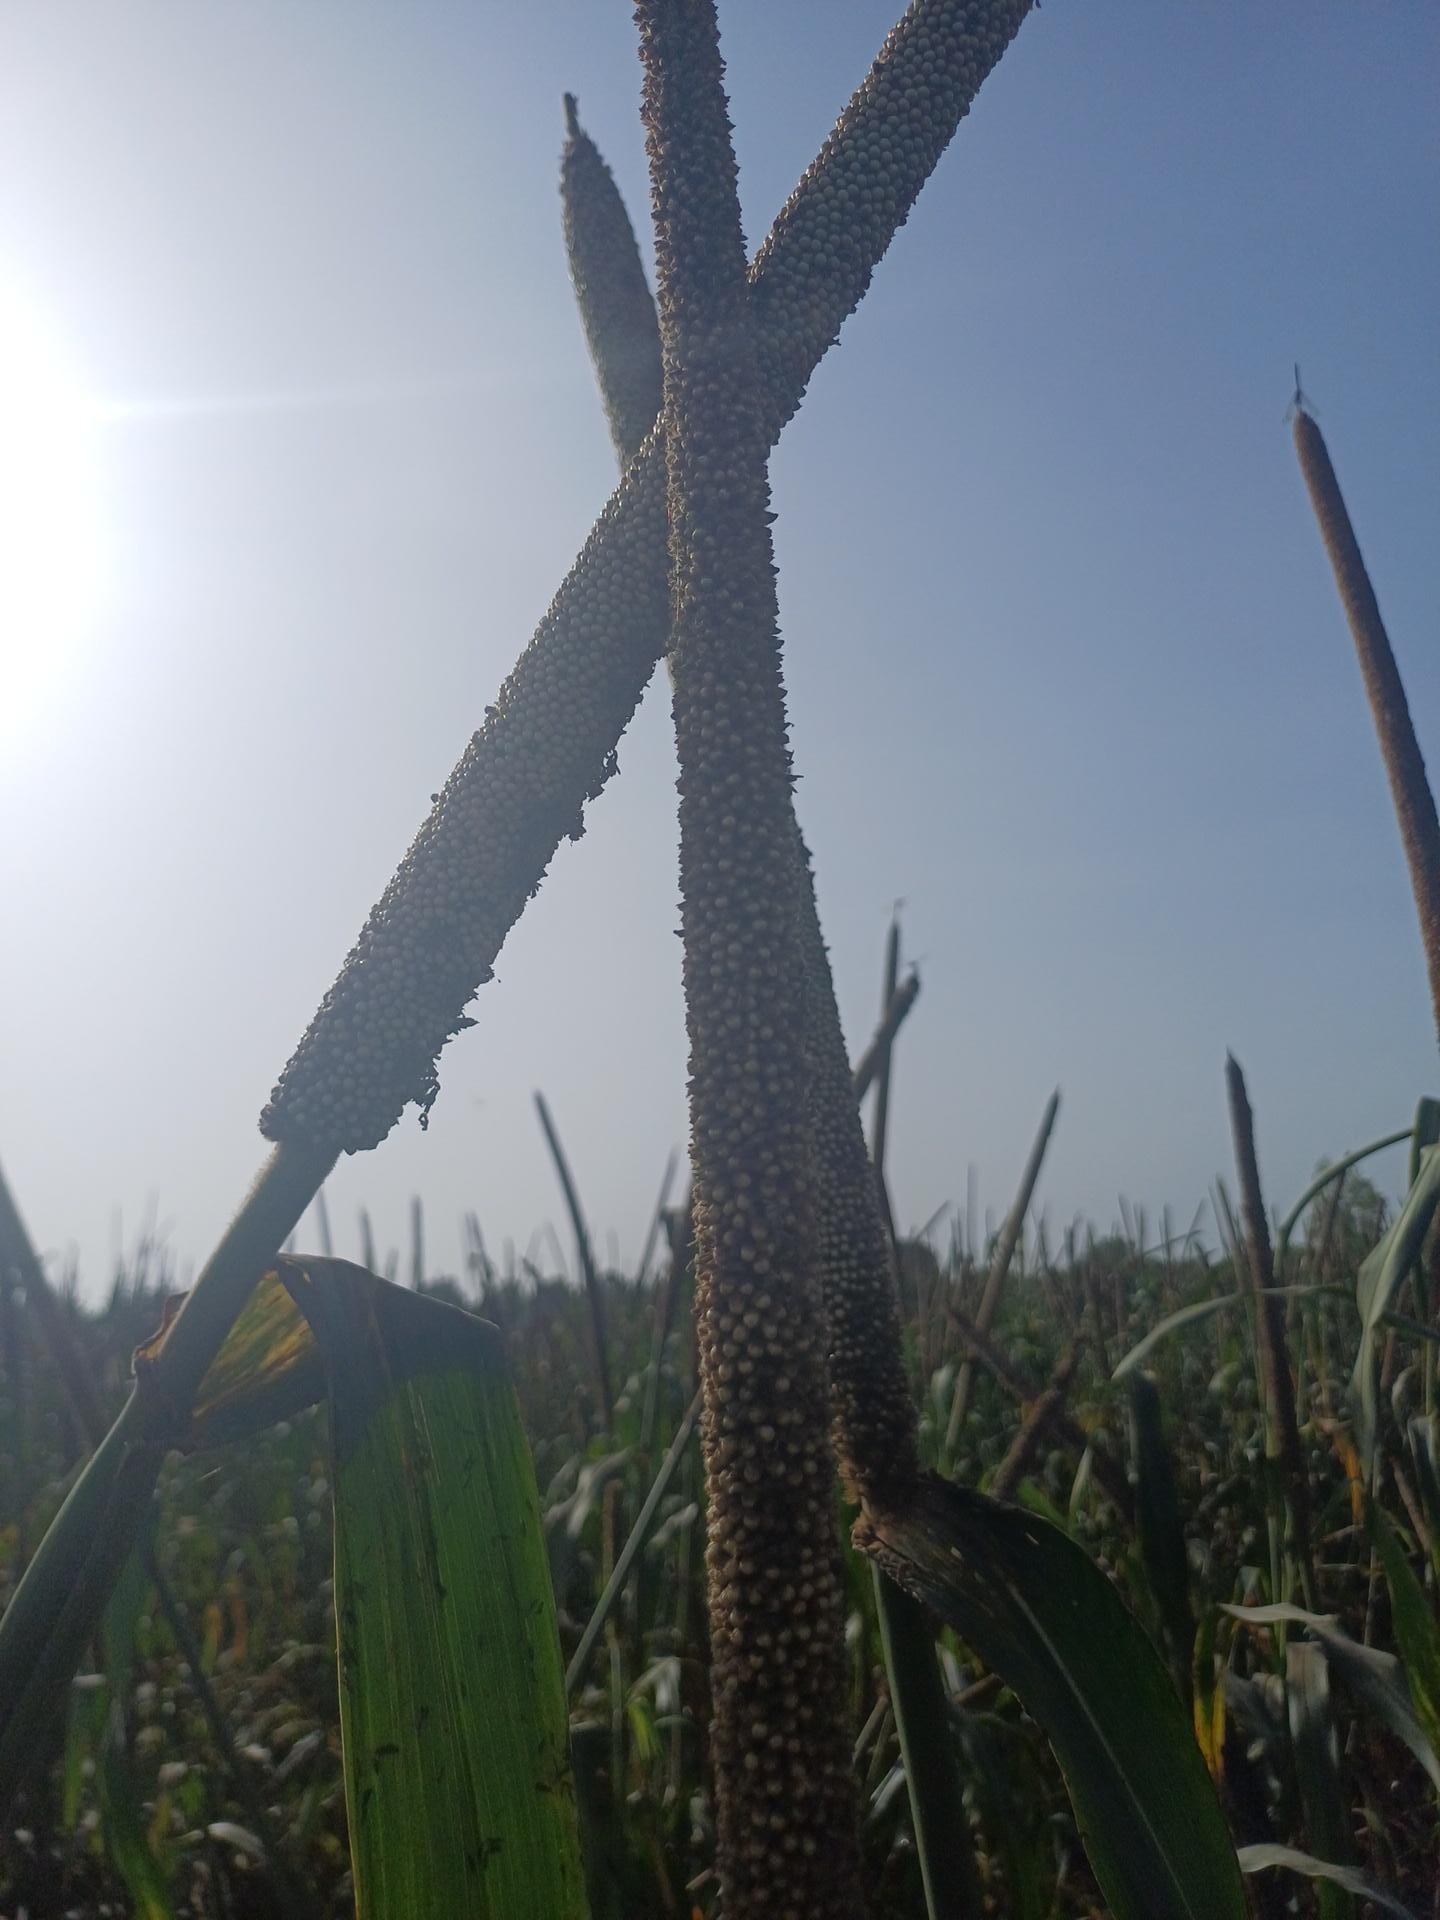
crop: pearl millet
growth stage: filling grain
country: Senegal
